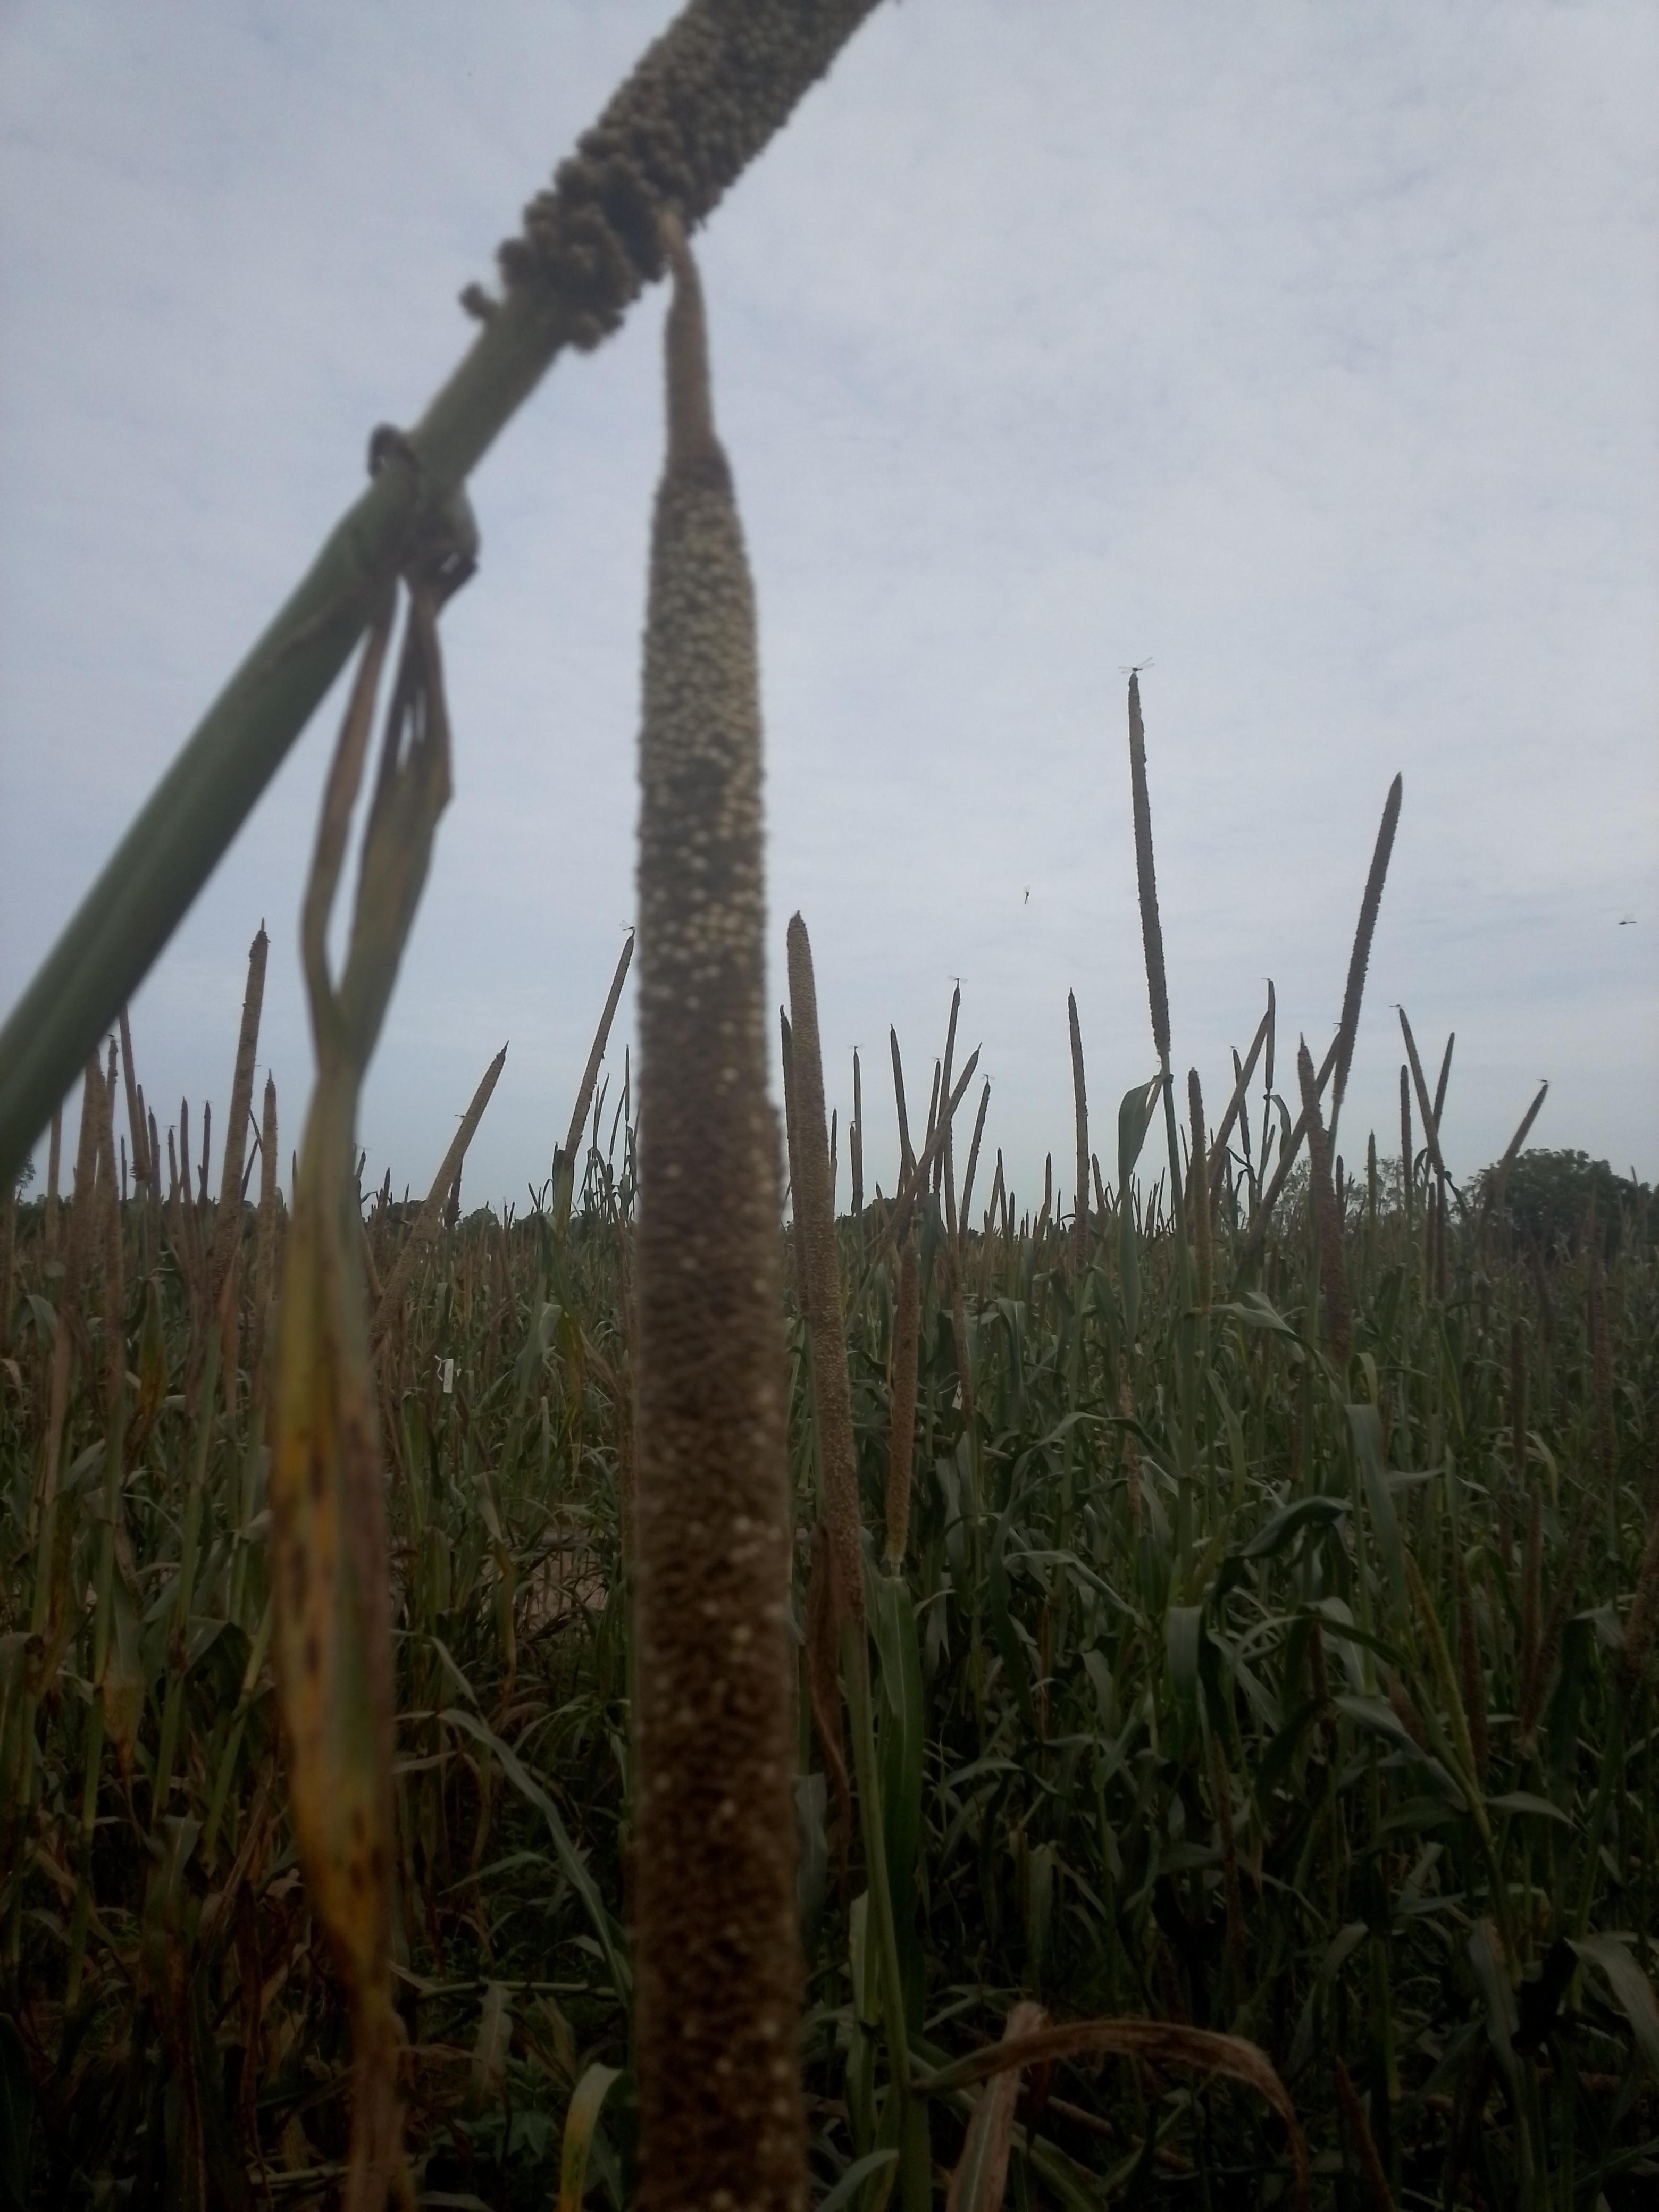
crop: pearl millet
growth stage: filling grain
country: Senegal
